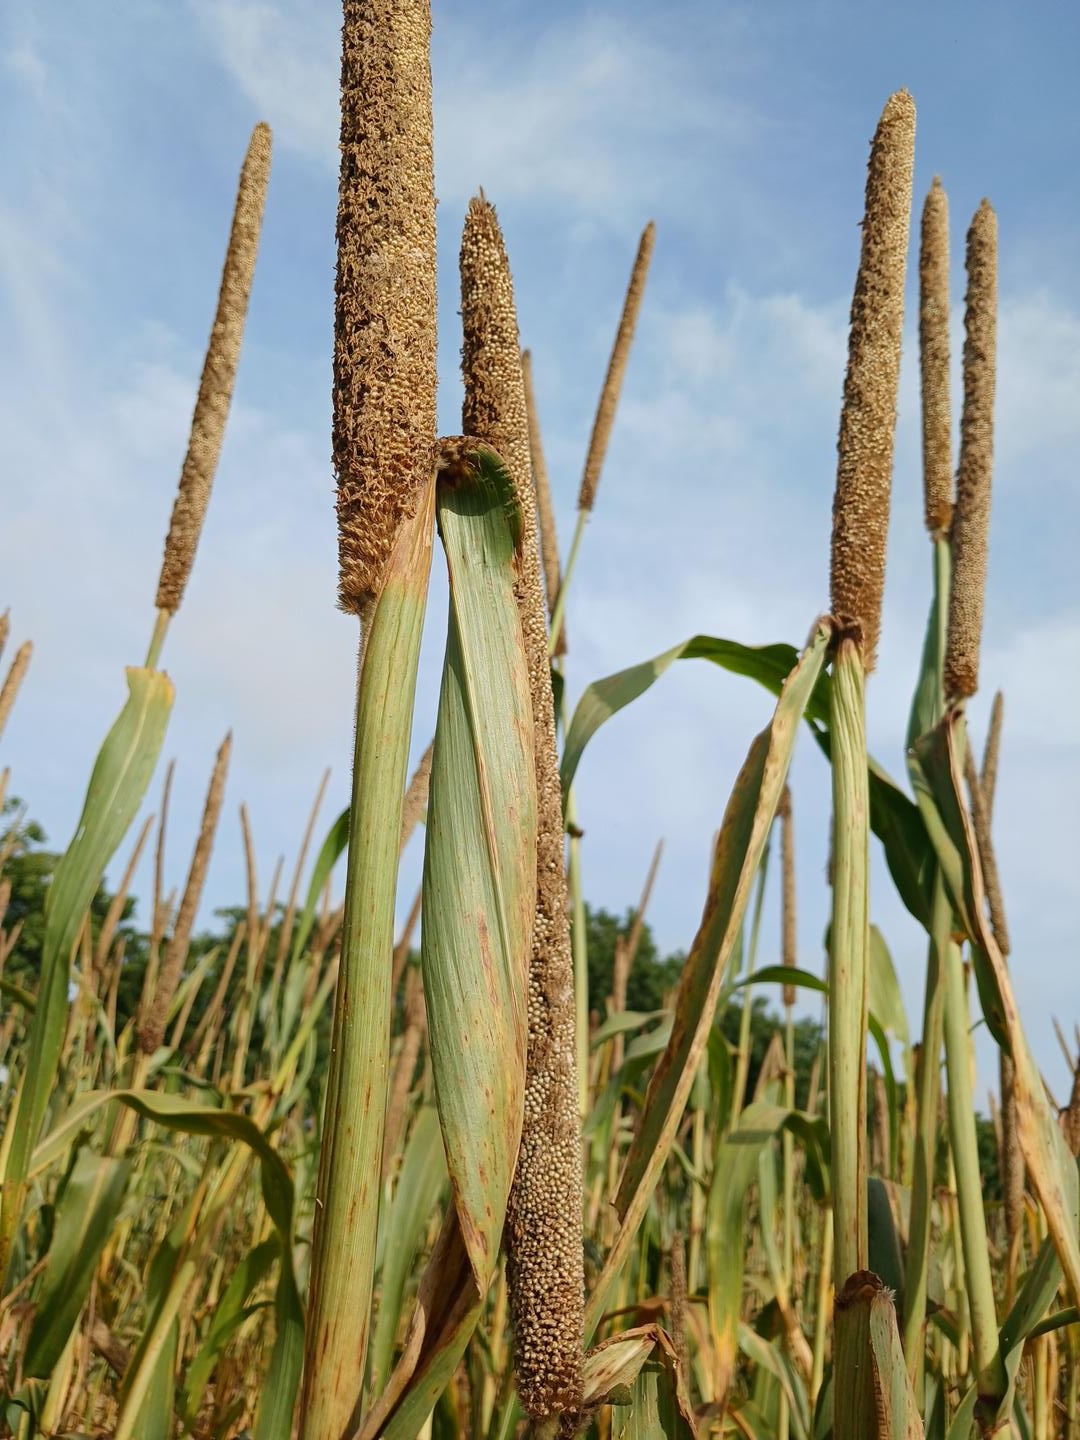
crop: pearl millet
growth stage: maturity
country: Senegal
